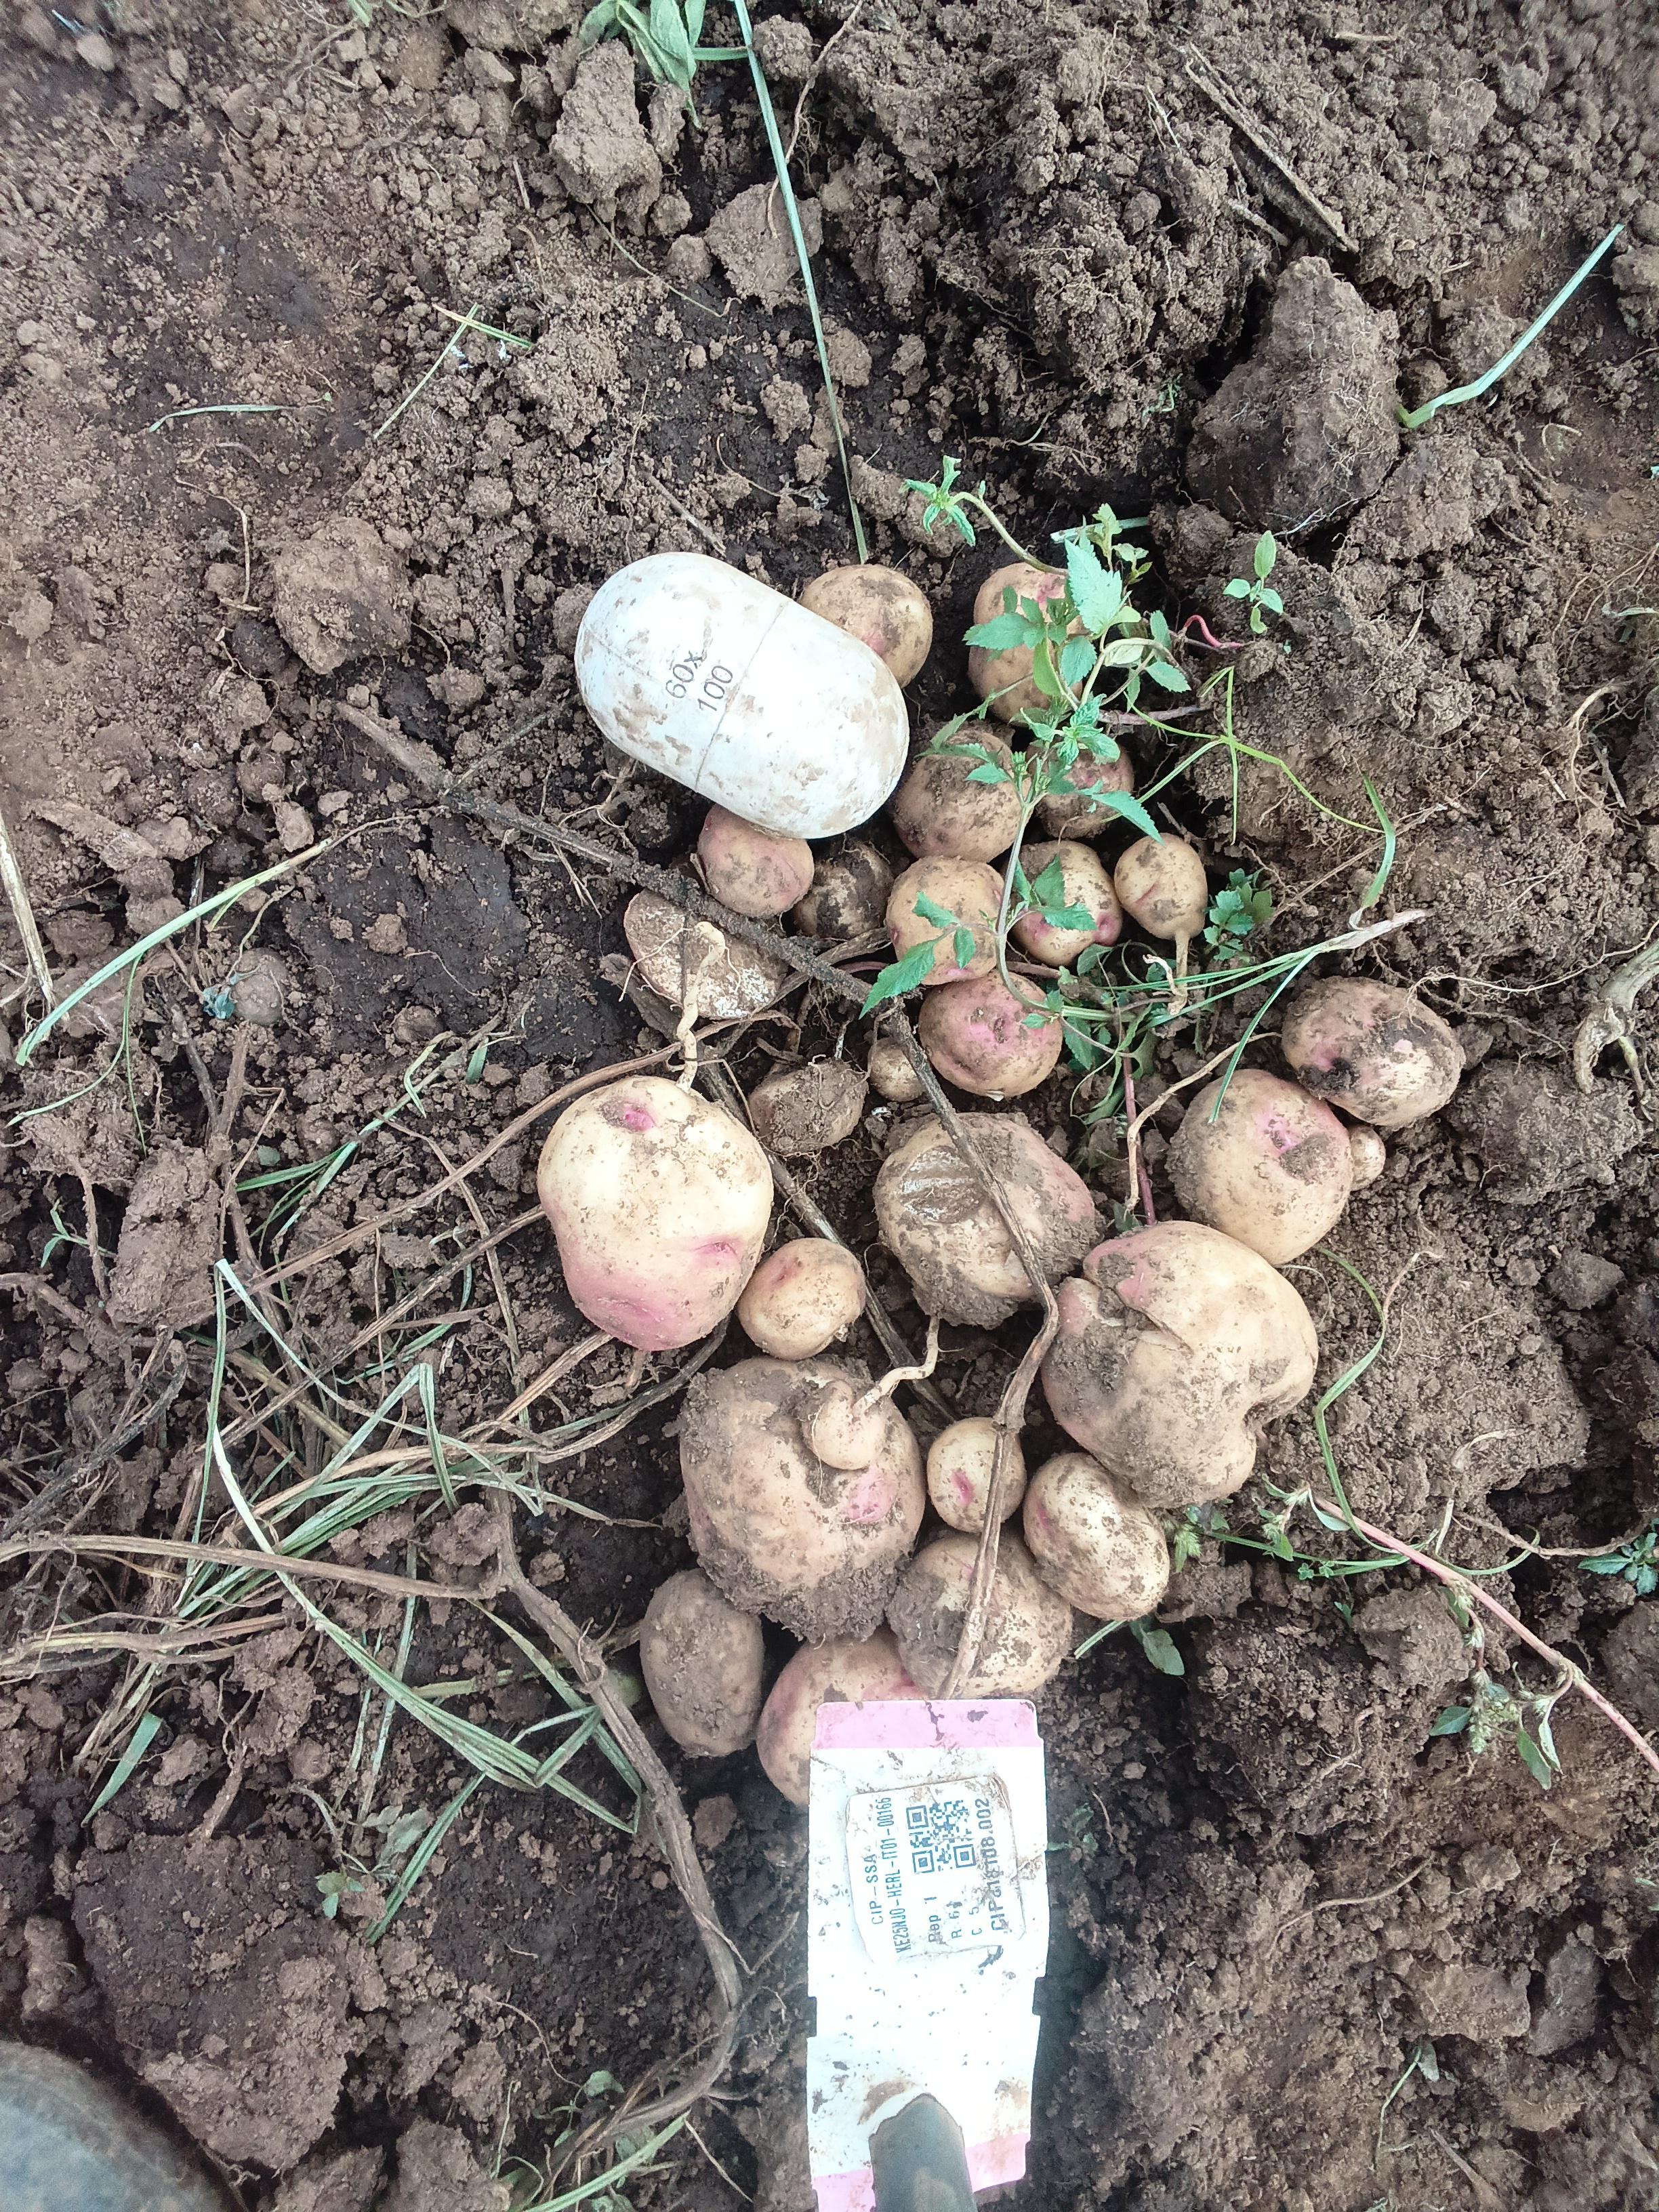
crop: potato
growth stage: harvest
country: Kenya
